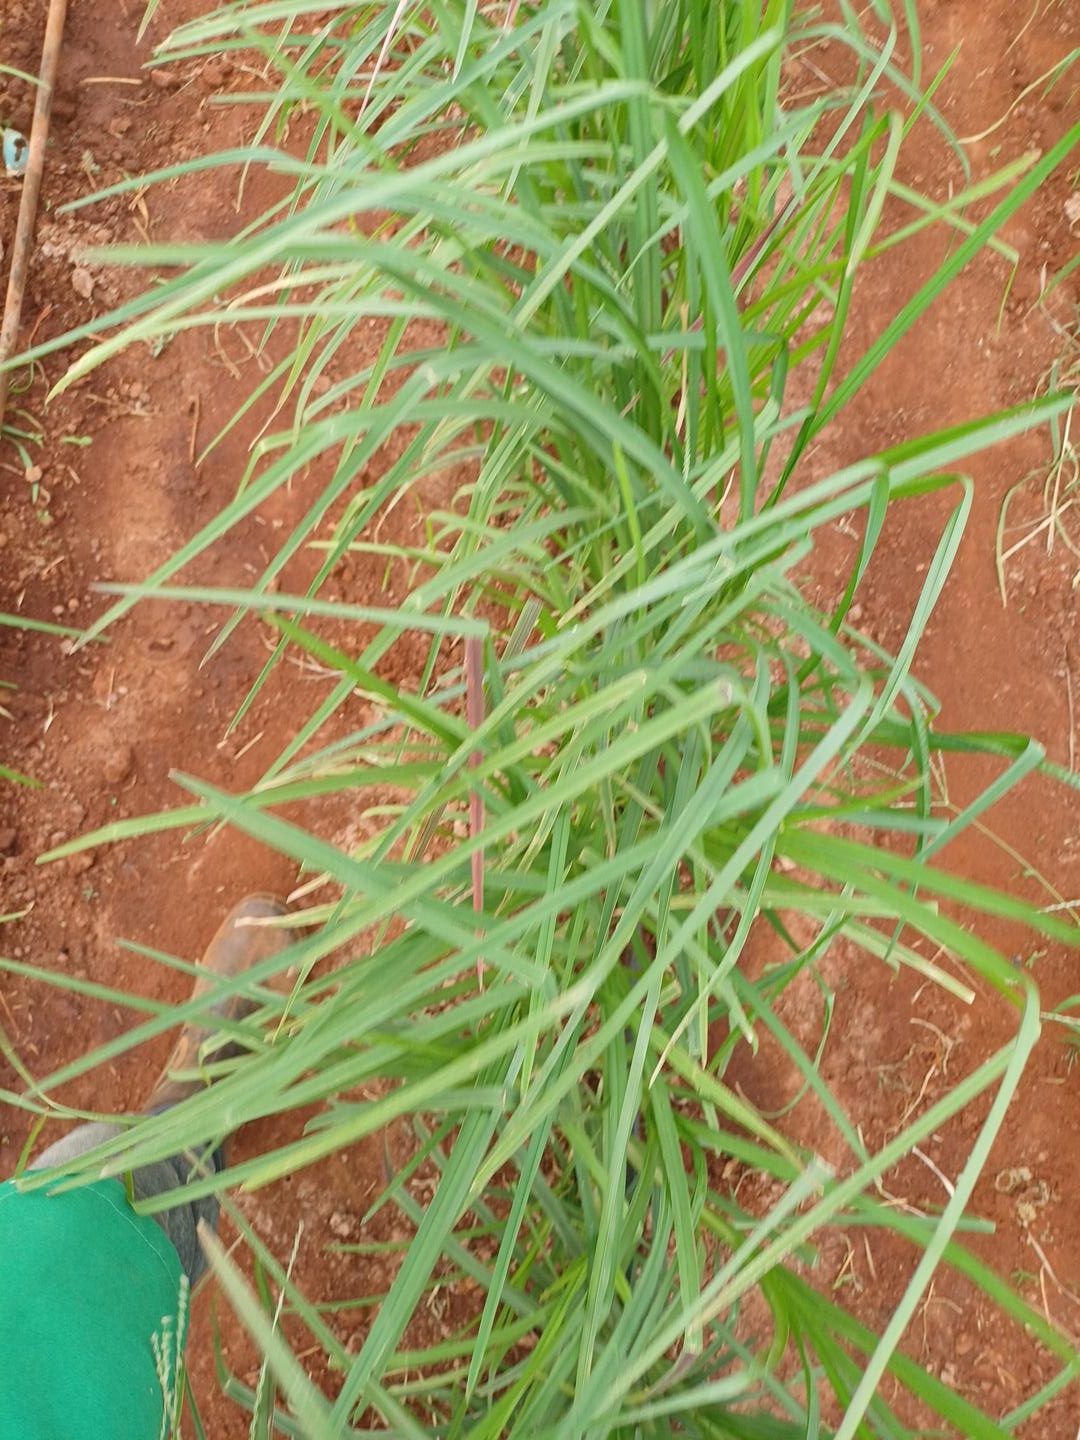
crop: finger millet
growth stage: vegetative
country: Kenya
